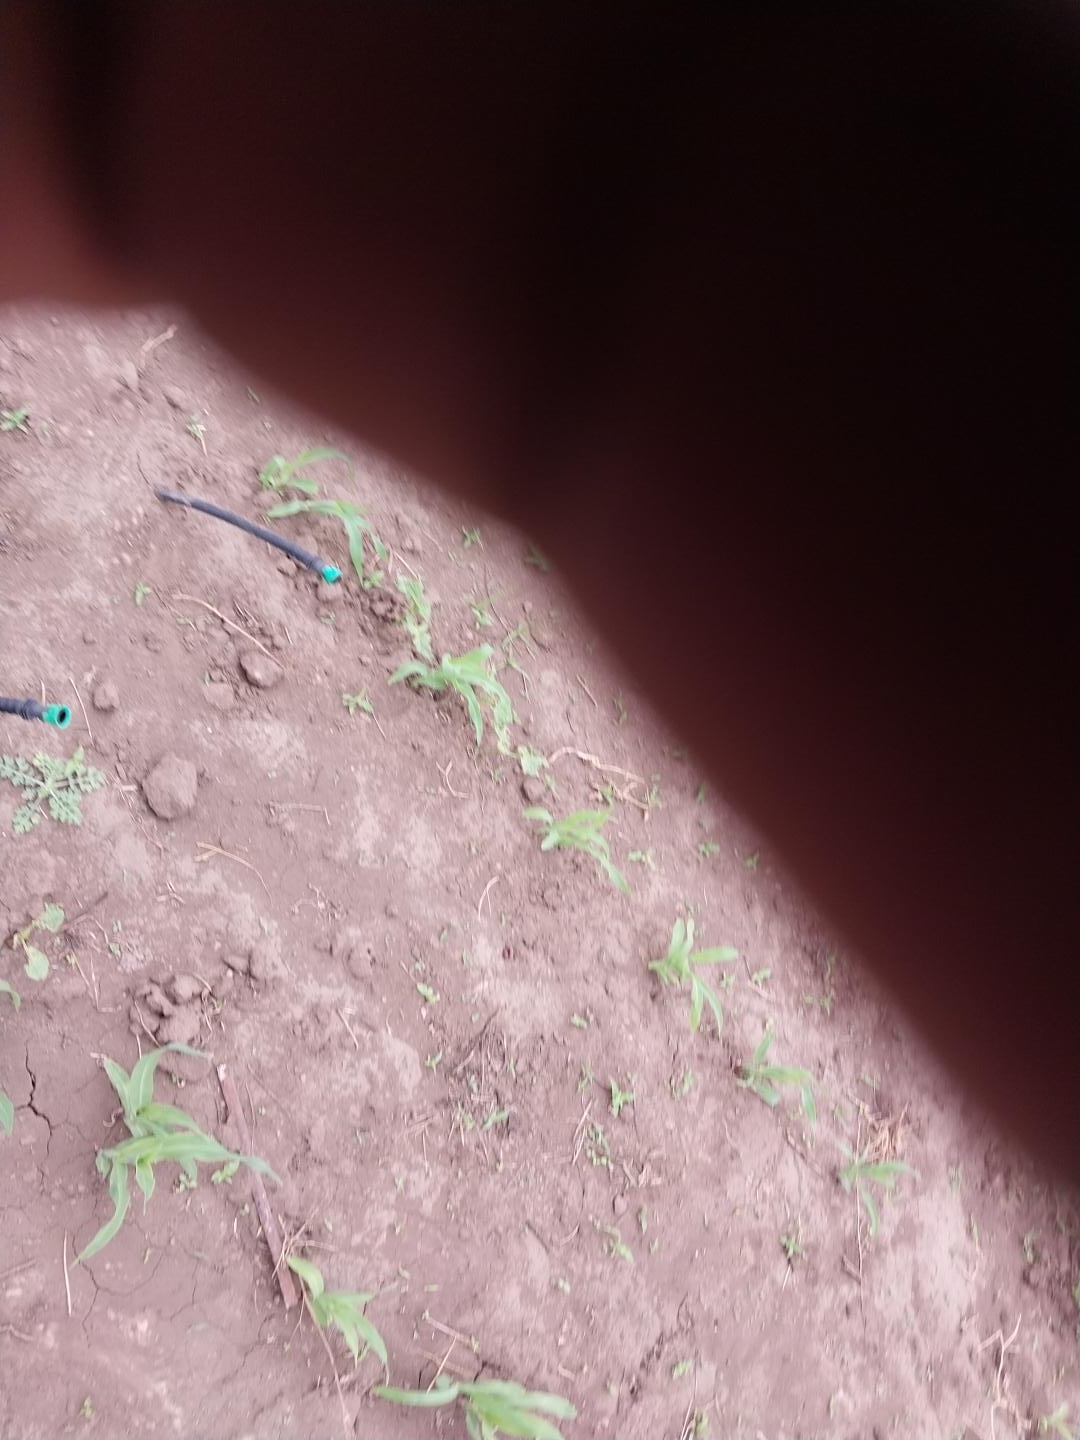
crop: maize
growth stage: emergence
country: Tanzania
